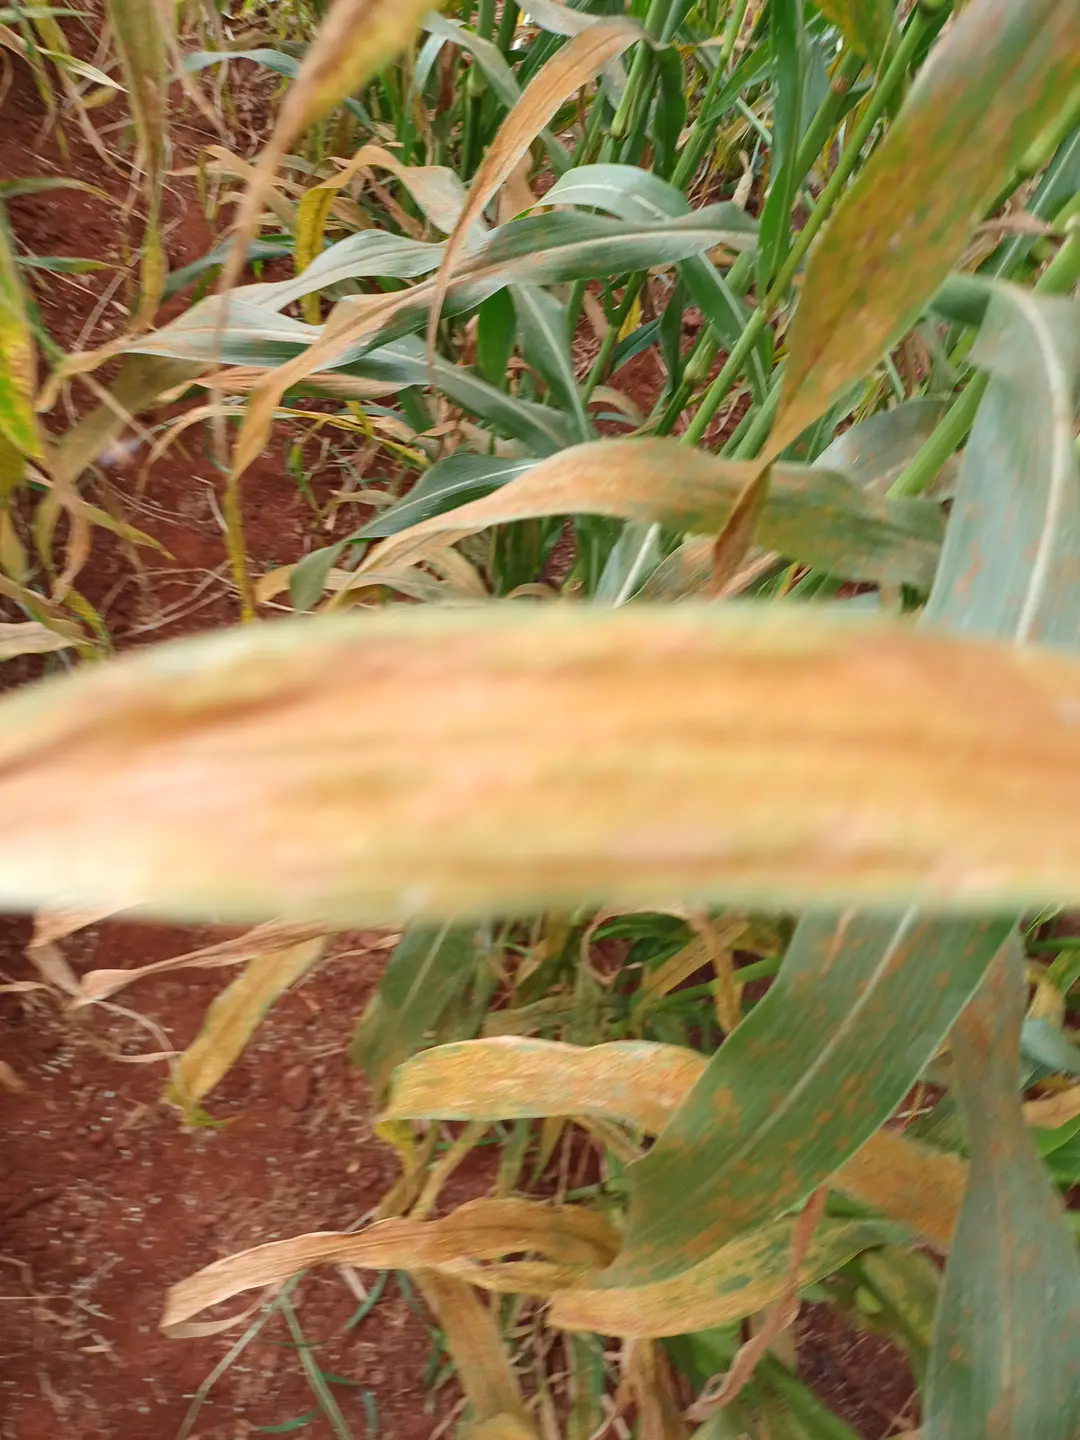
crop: pearl millet
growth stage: filling grain
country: Kenya
